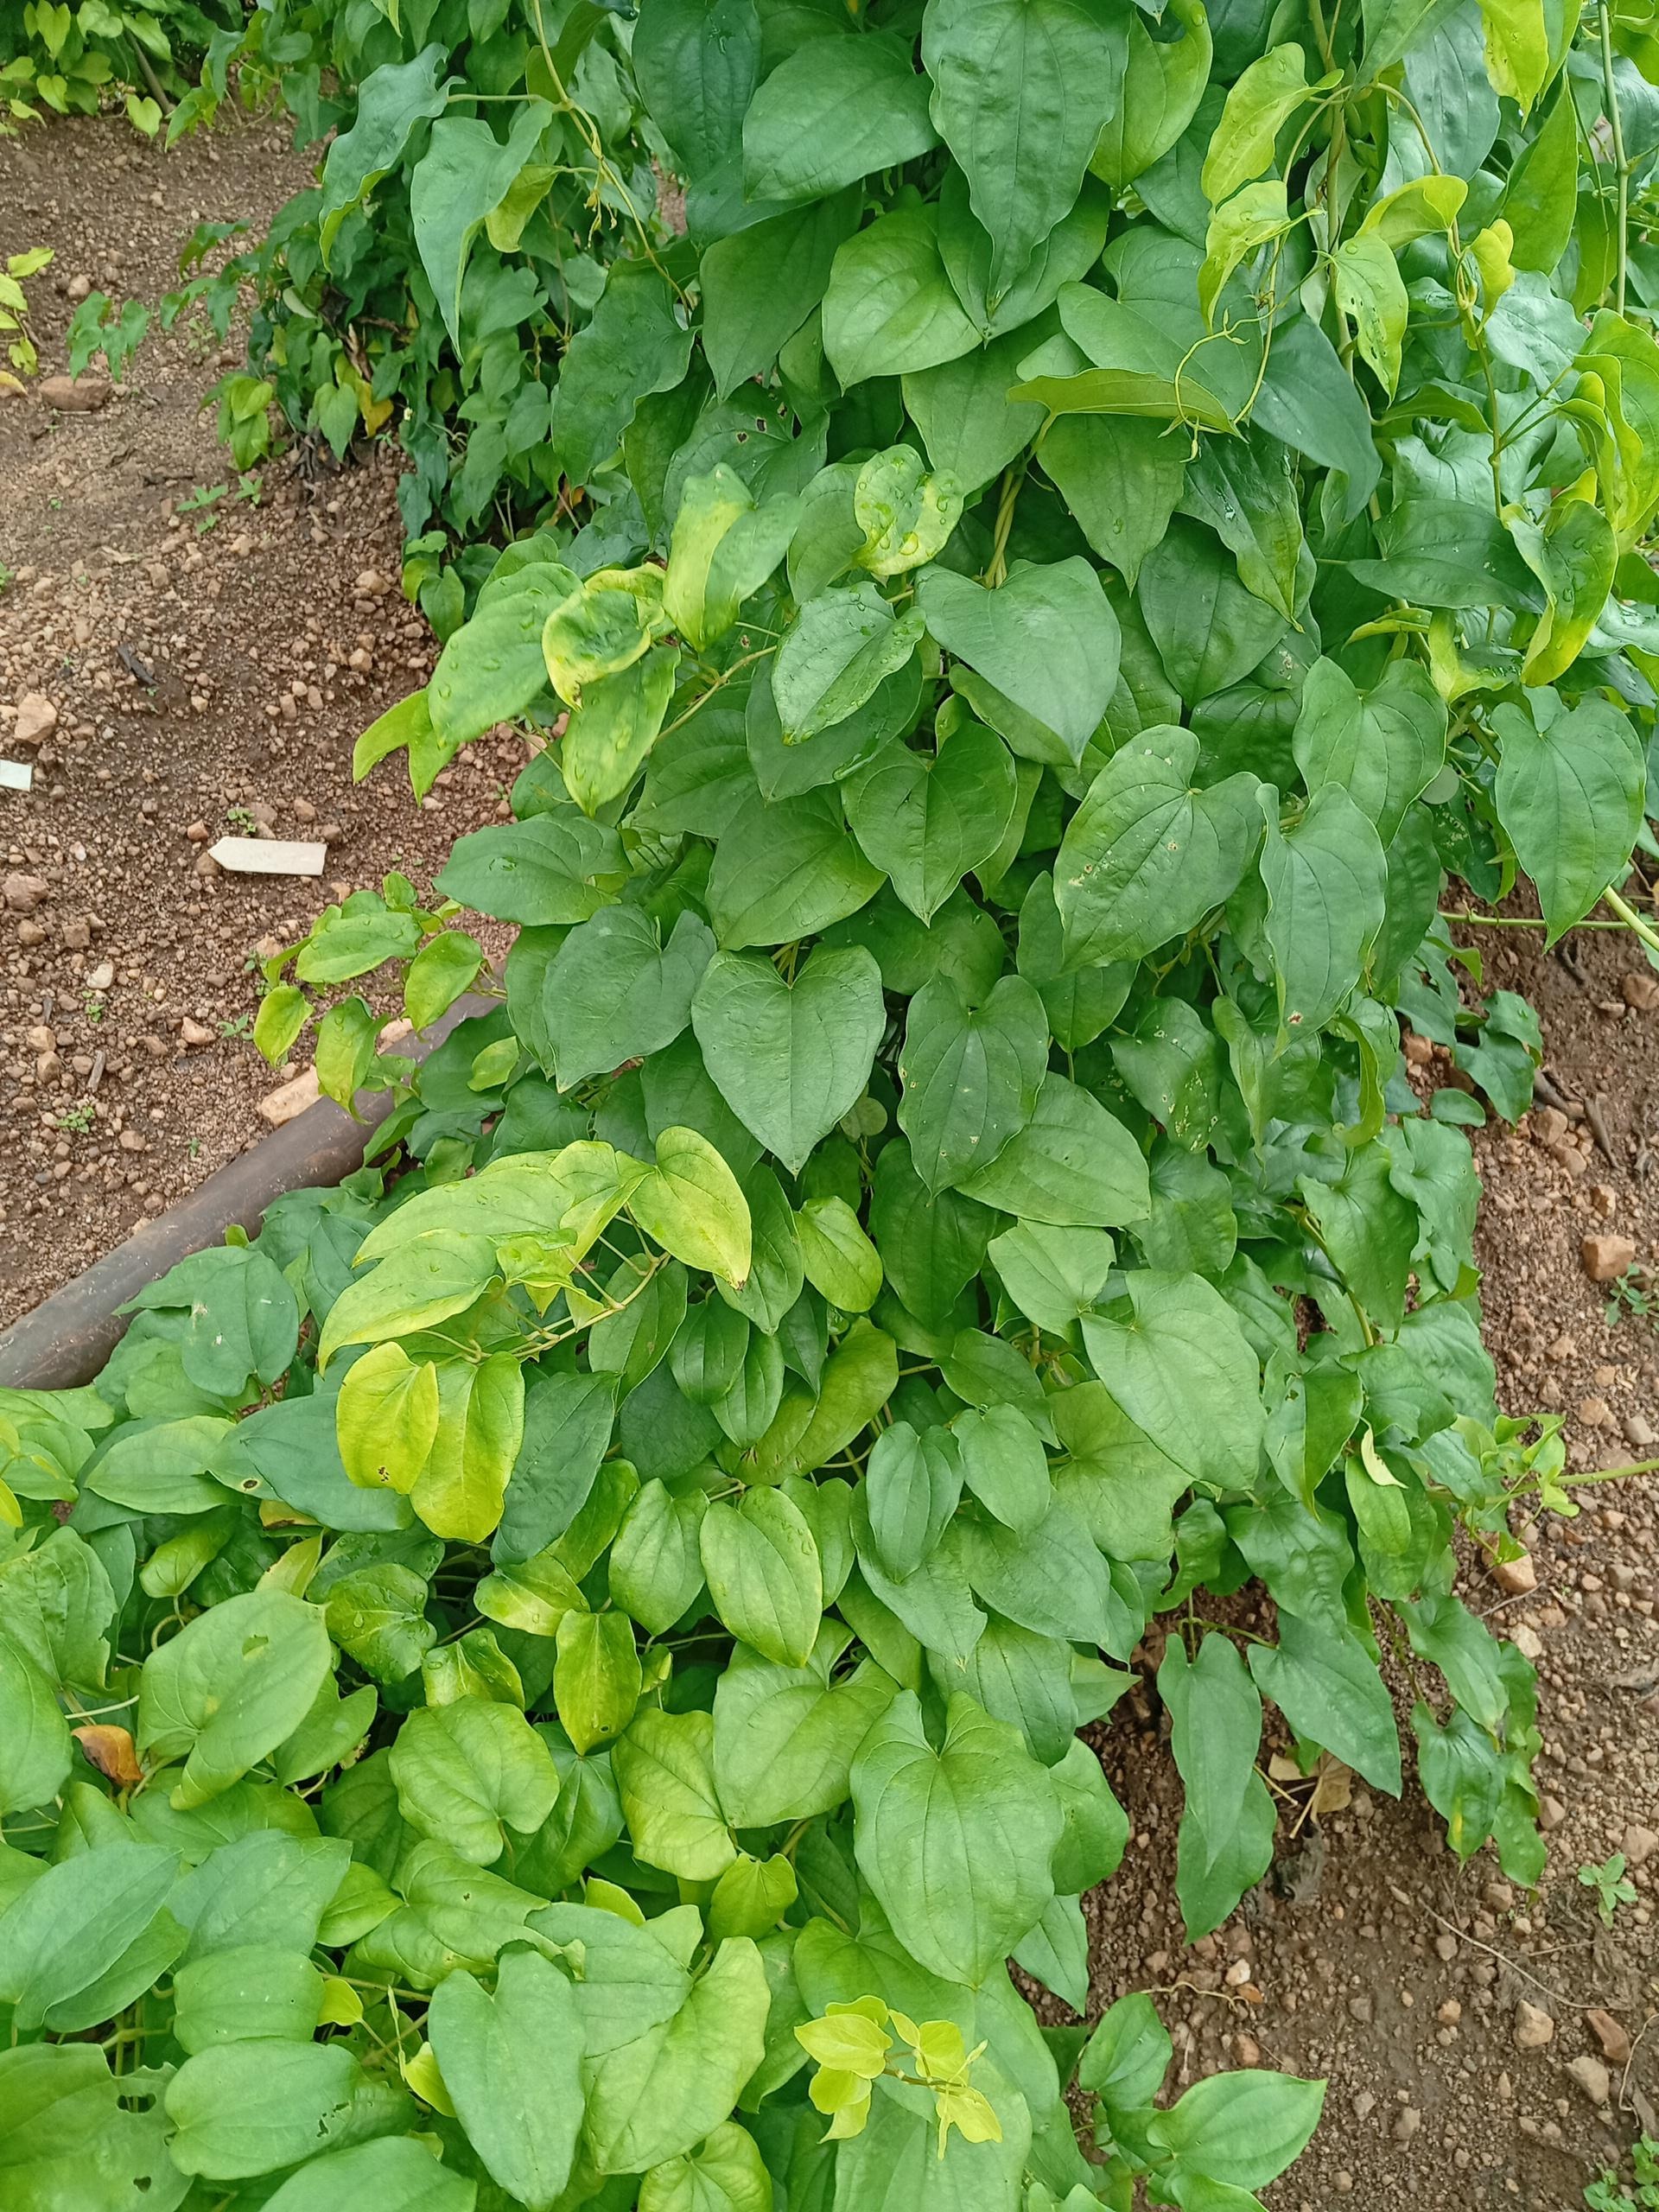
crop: yam
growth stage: vegetative
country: Nigeria
